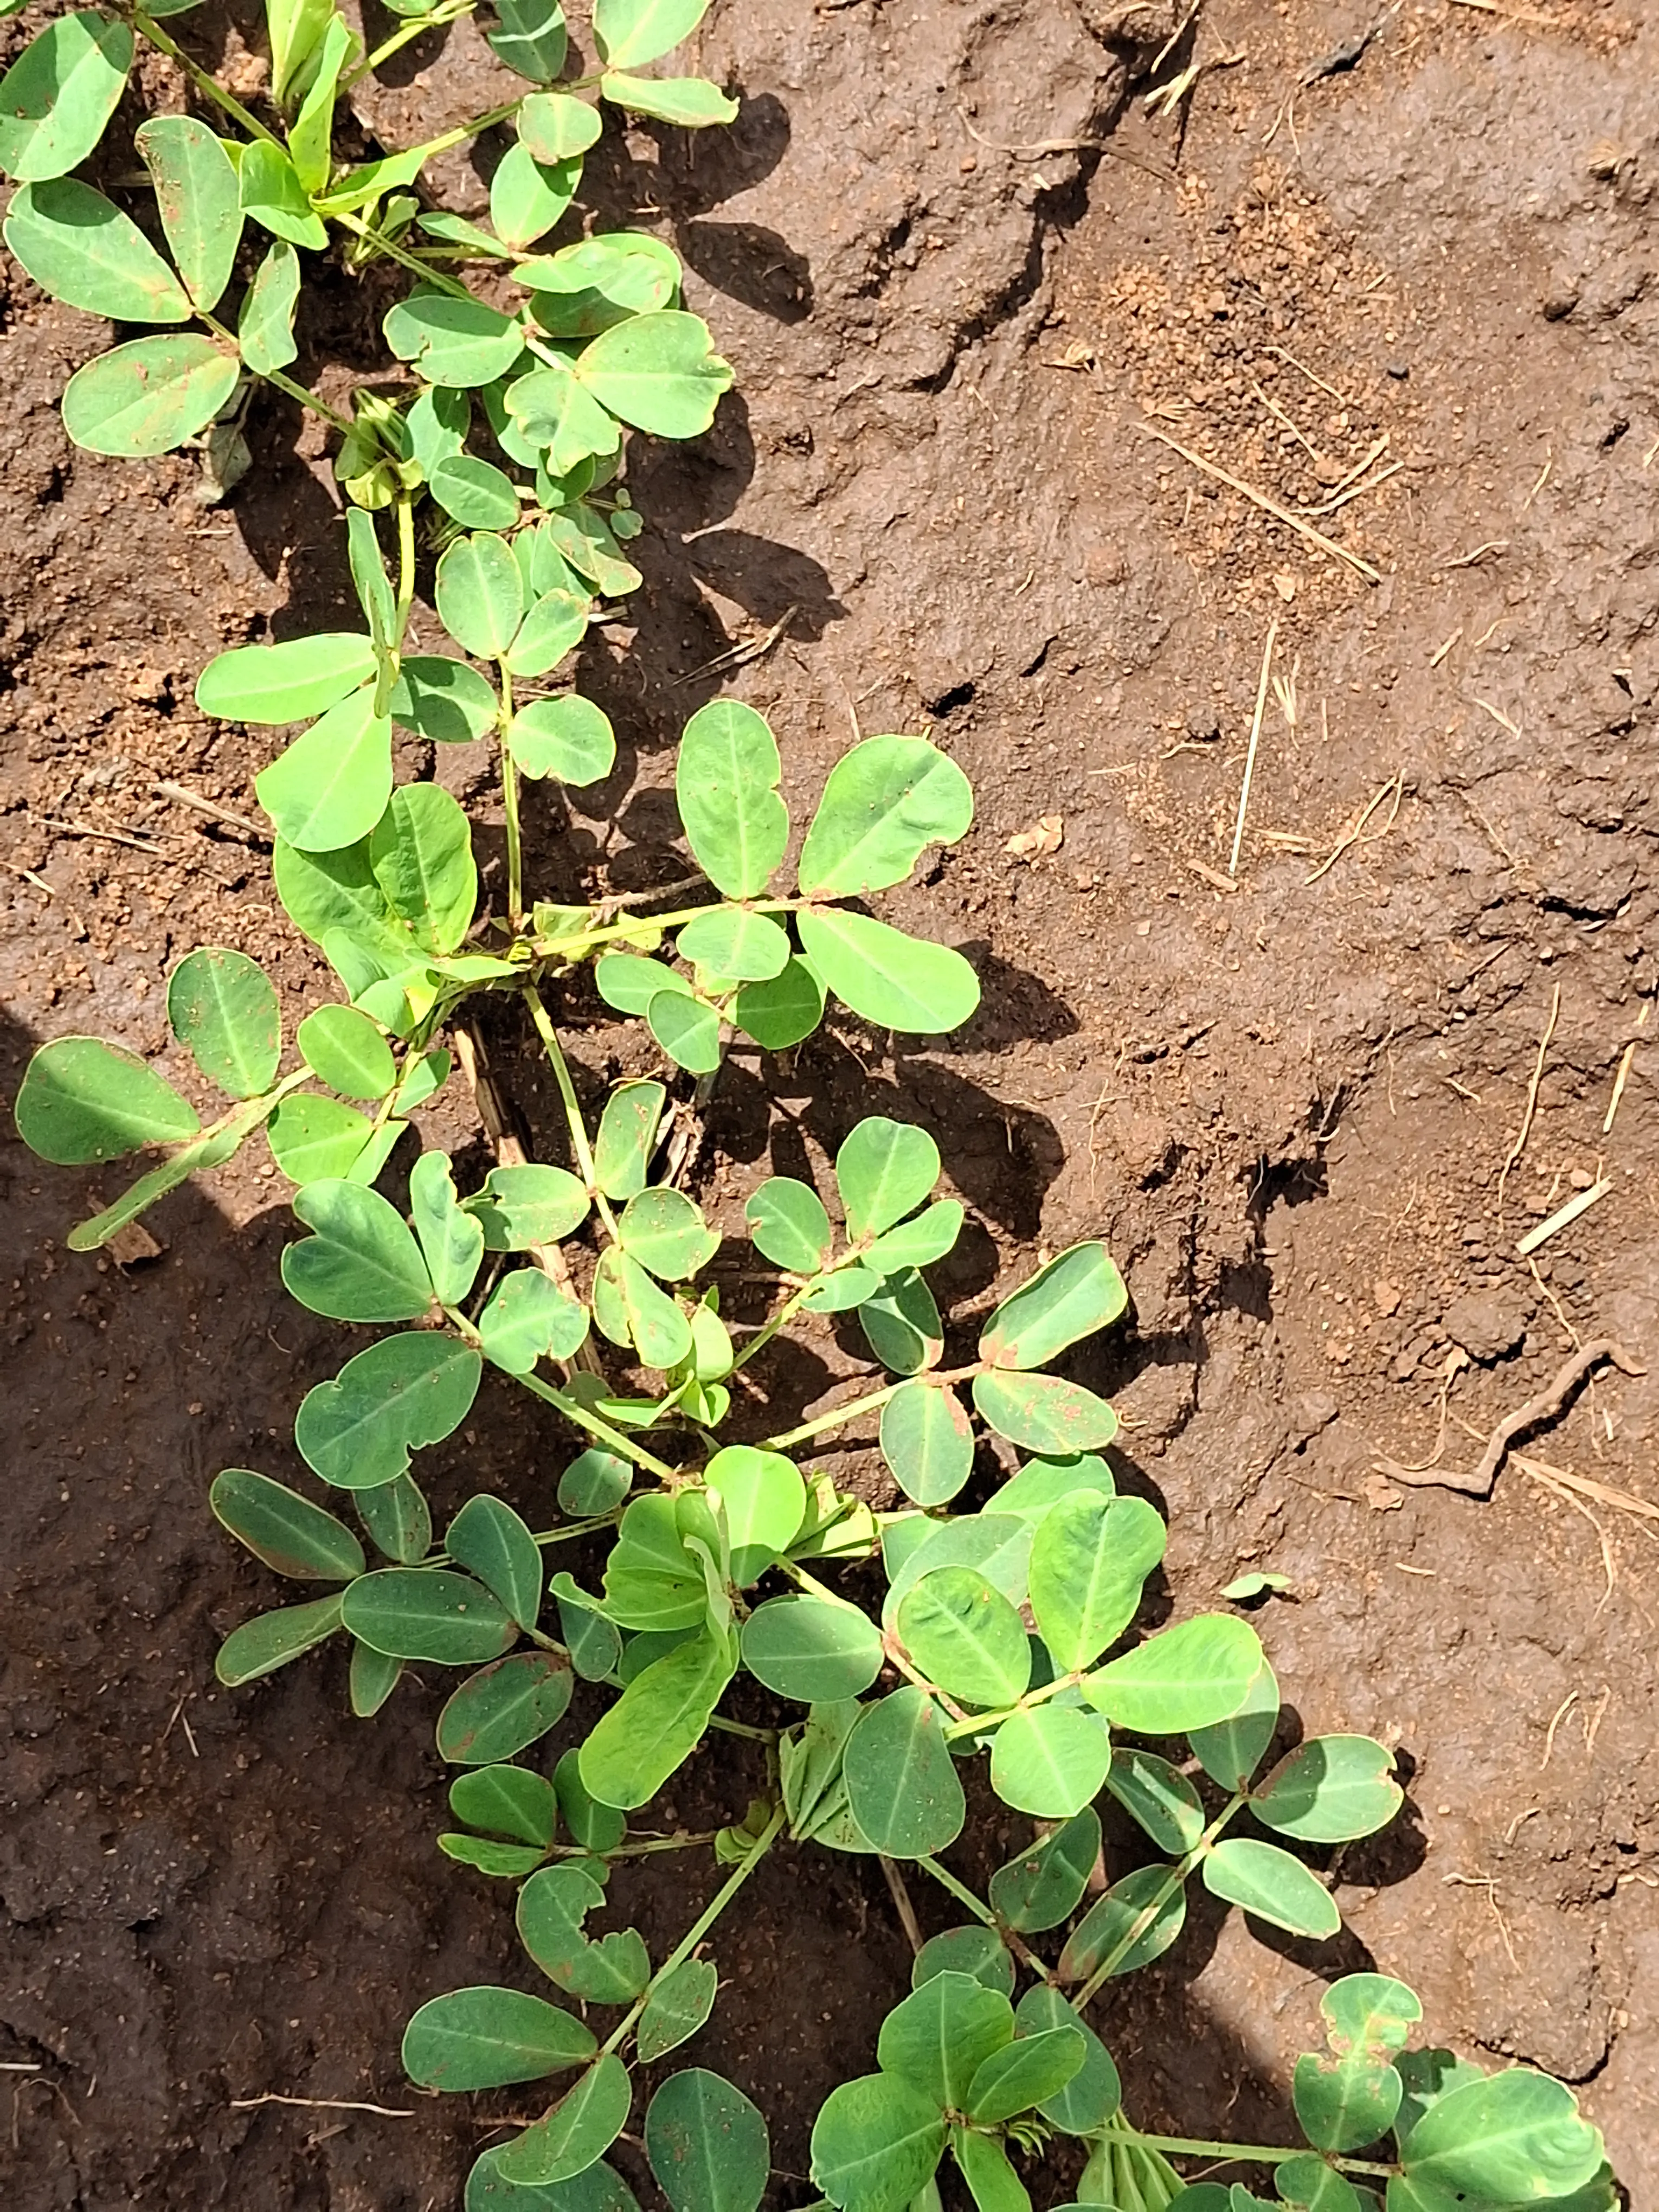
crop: groundnut
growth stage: vegetative
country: Kenya
